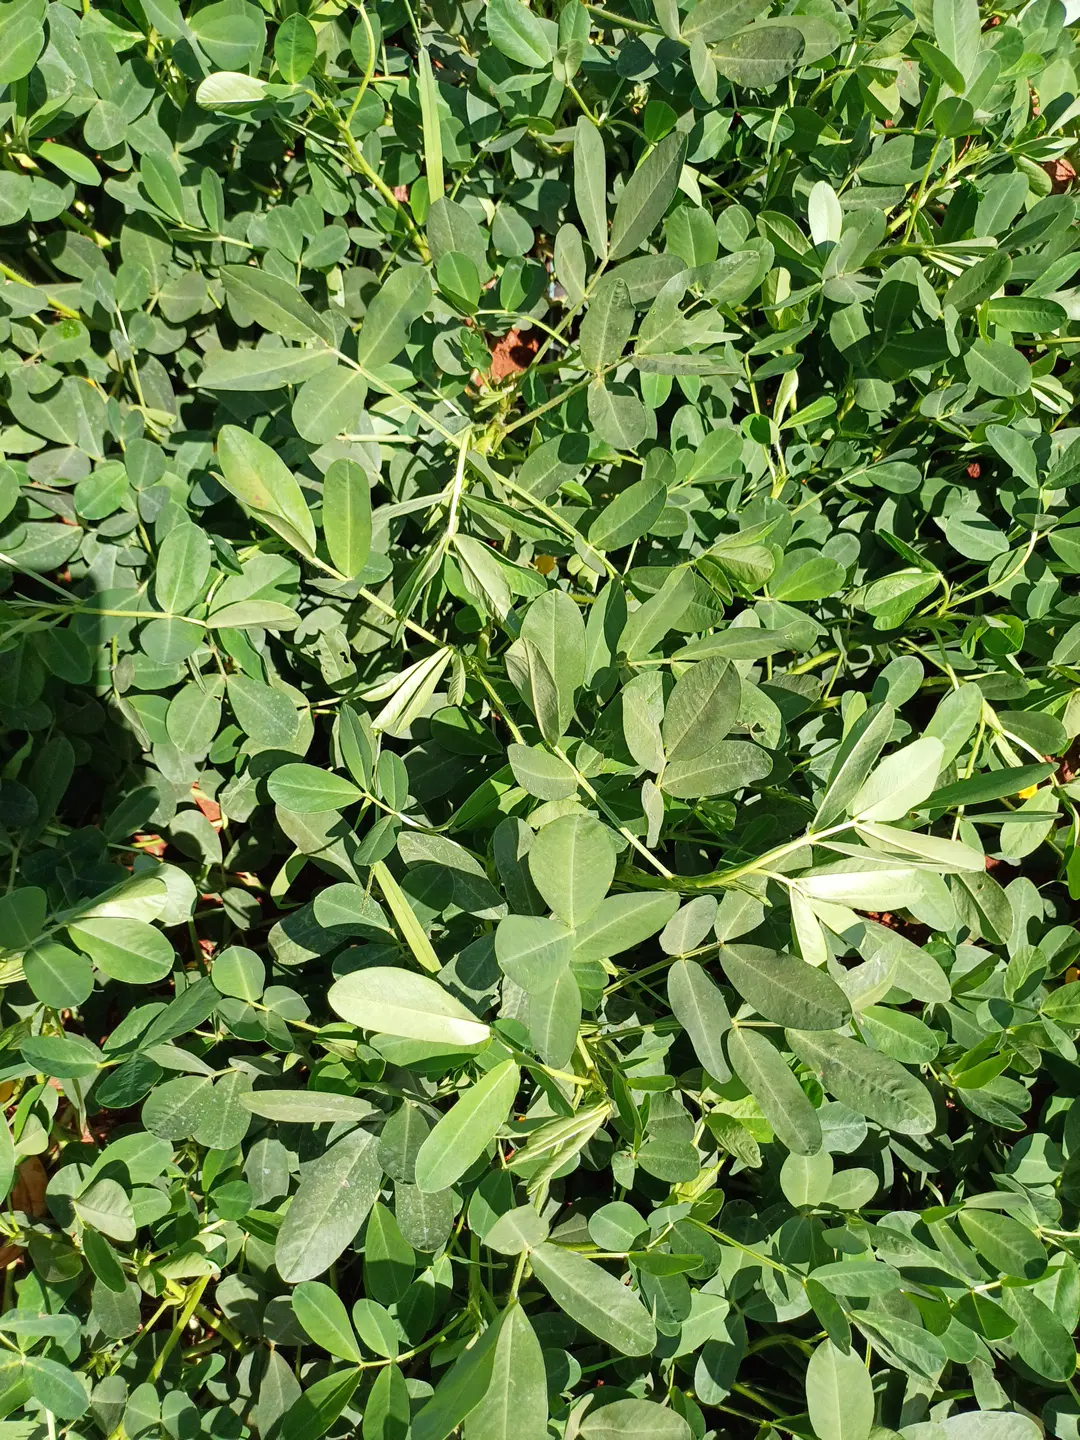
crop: groundnut
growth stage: flowering
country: Kenya
